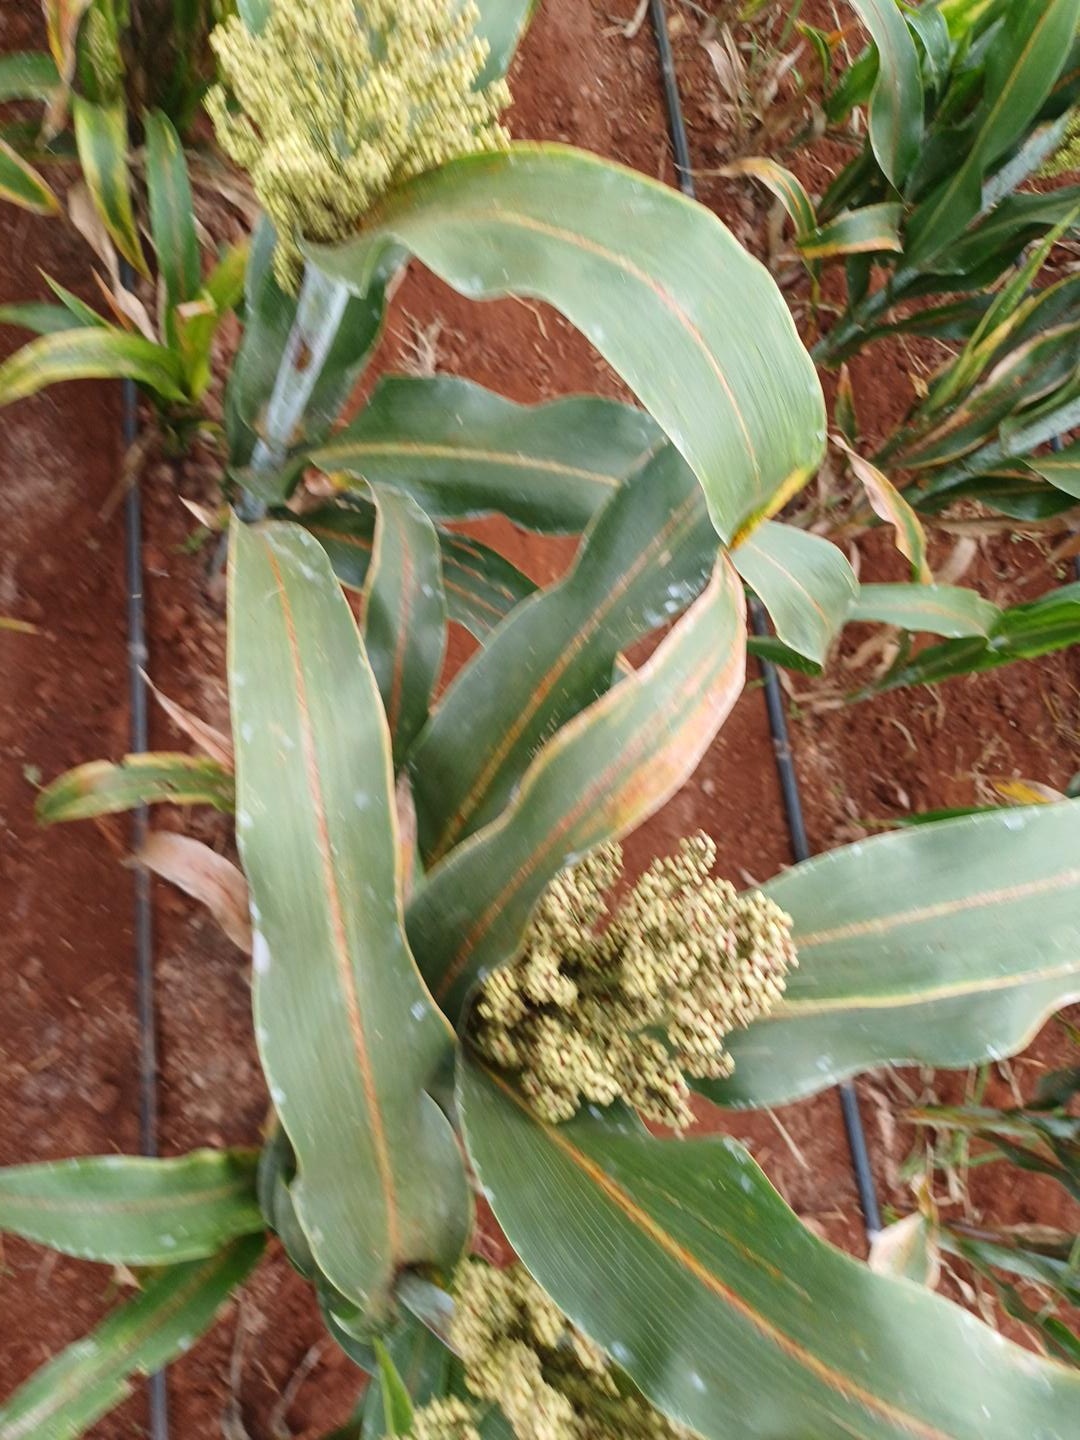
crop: sorghum
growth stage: filling grain
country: Kenya
